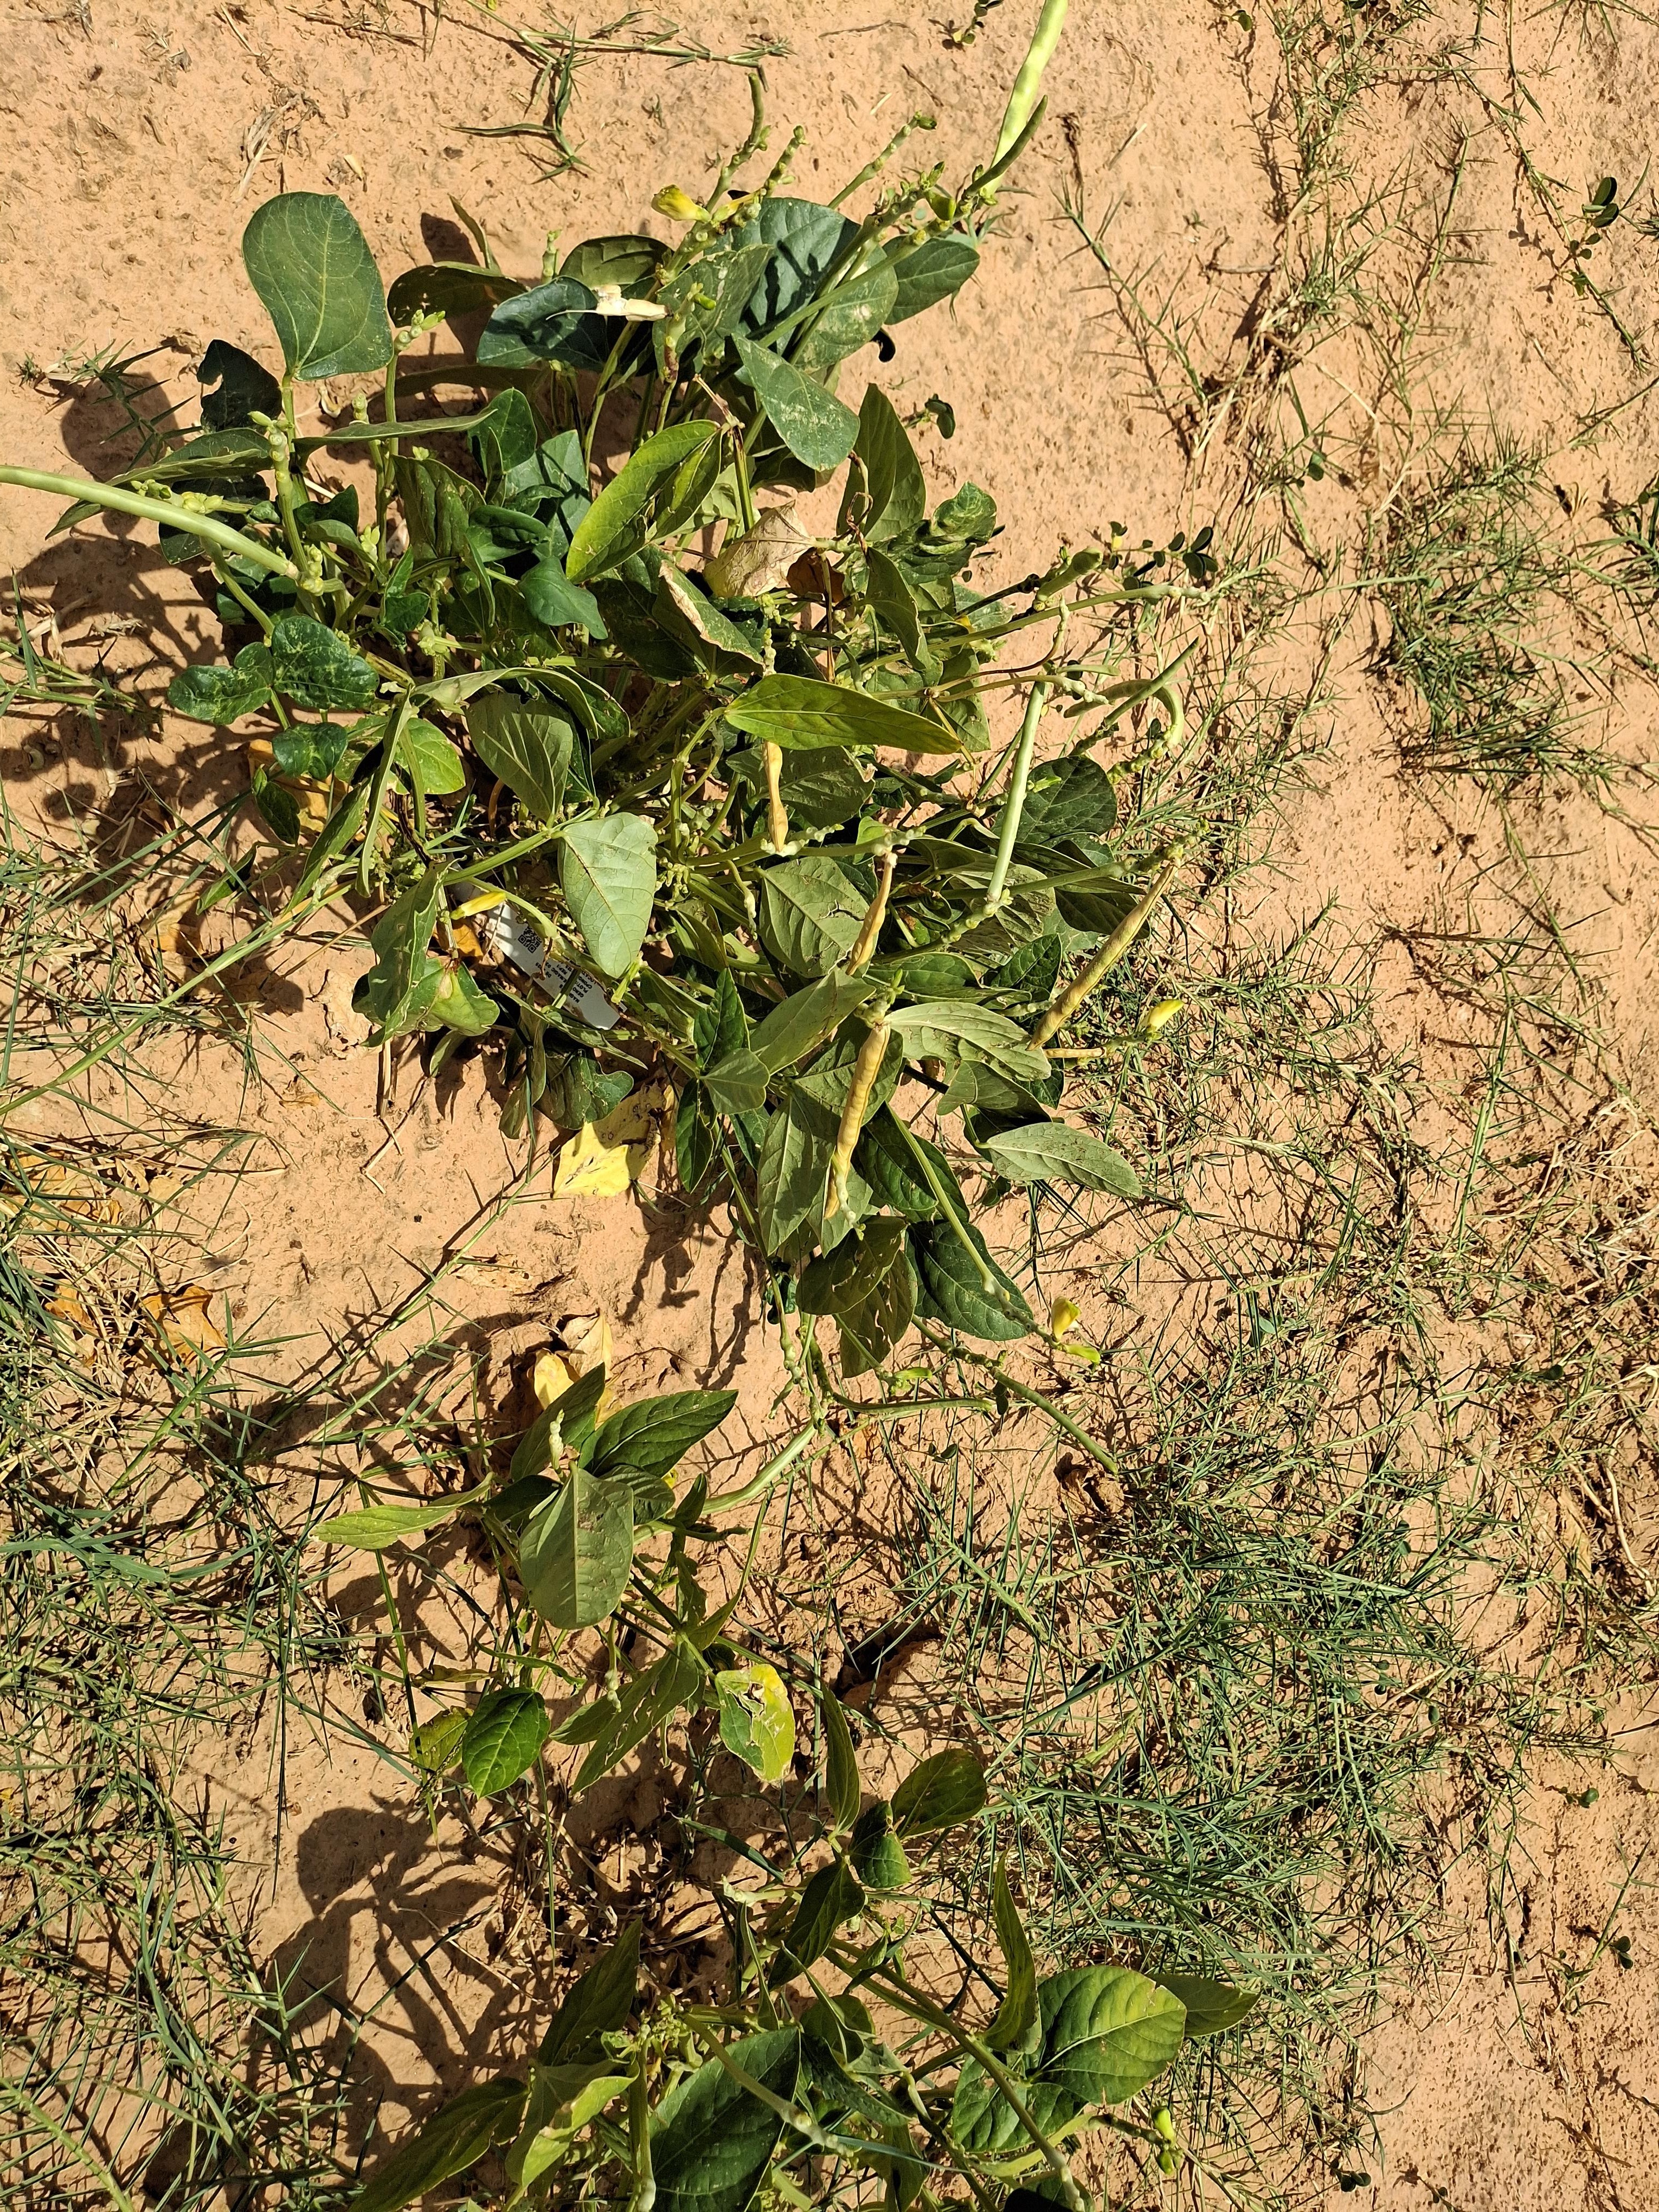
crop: cowpea
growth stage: harvest maturity
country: Nigeria
